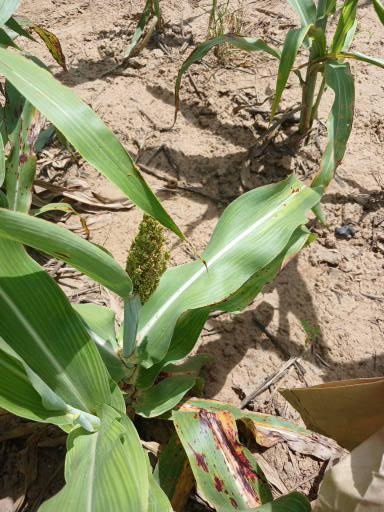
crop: sorghum
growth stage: filling grain
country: Senegal
